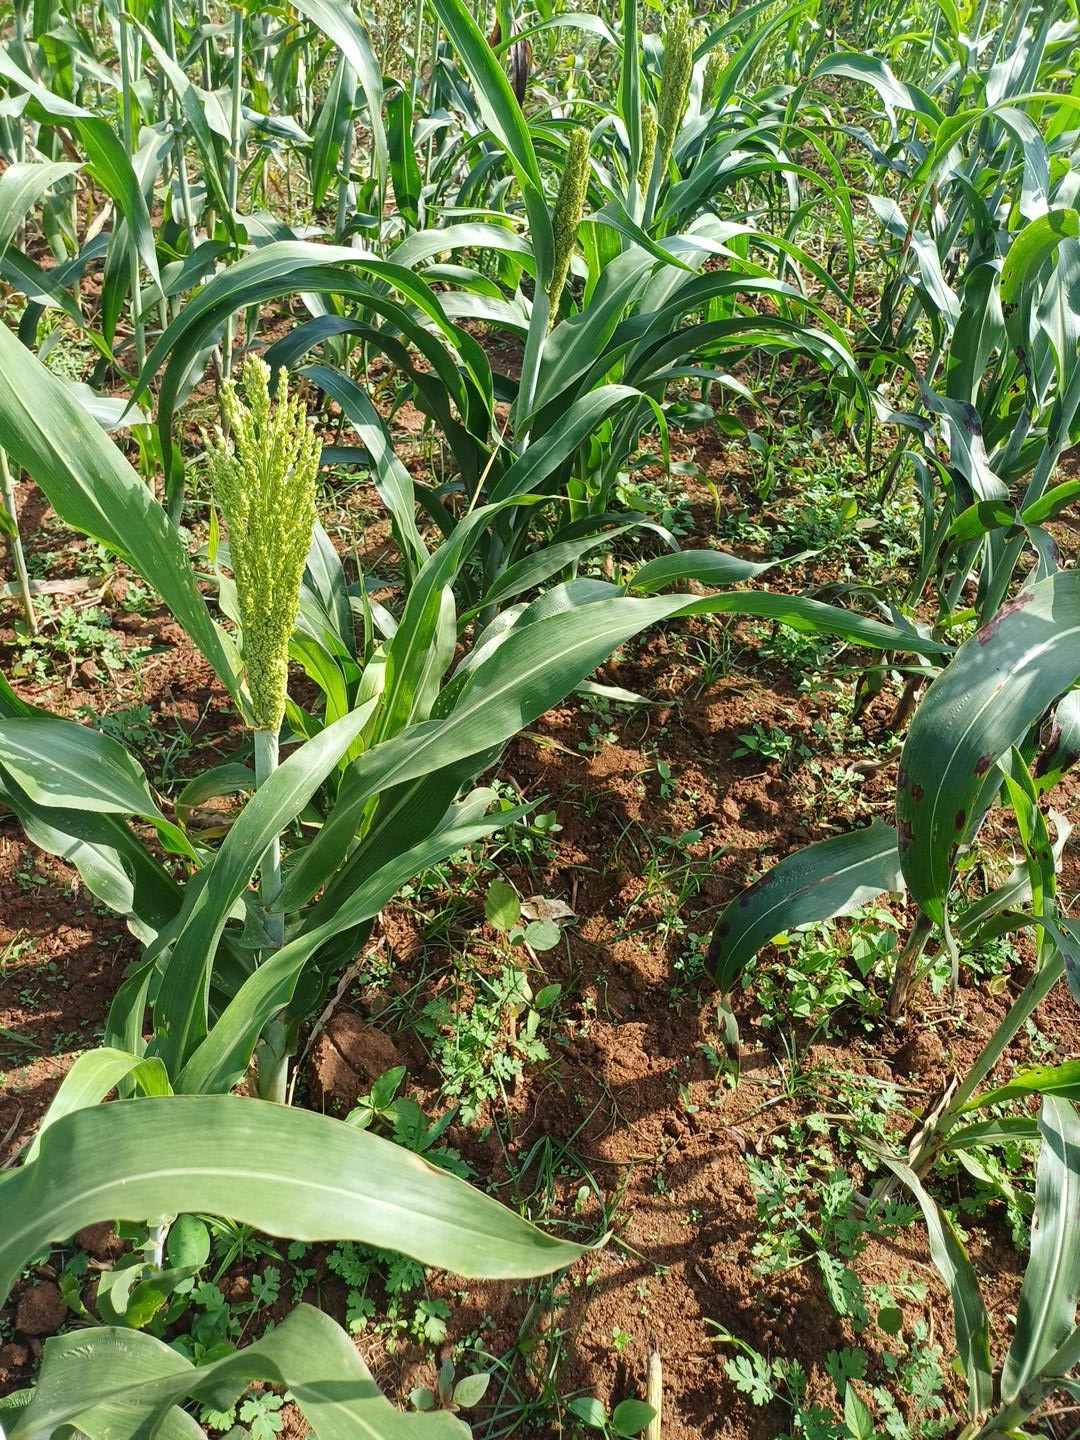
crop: sorghum
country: Kenya
